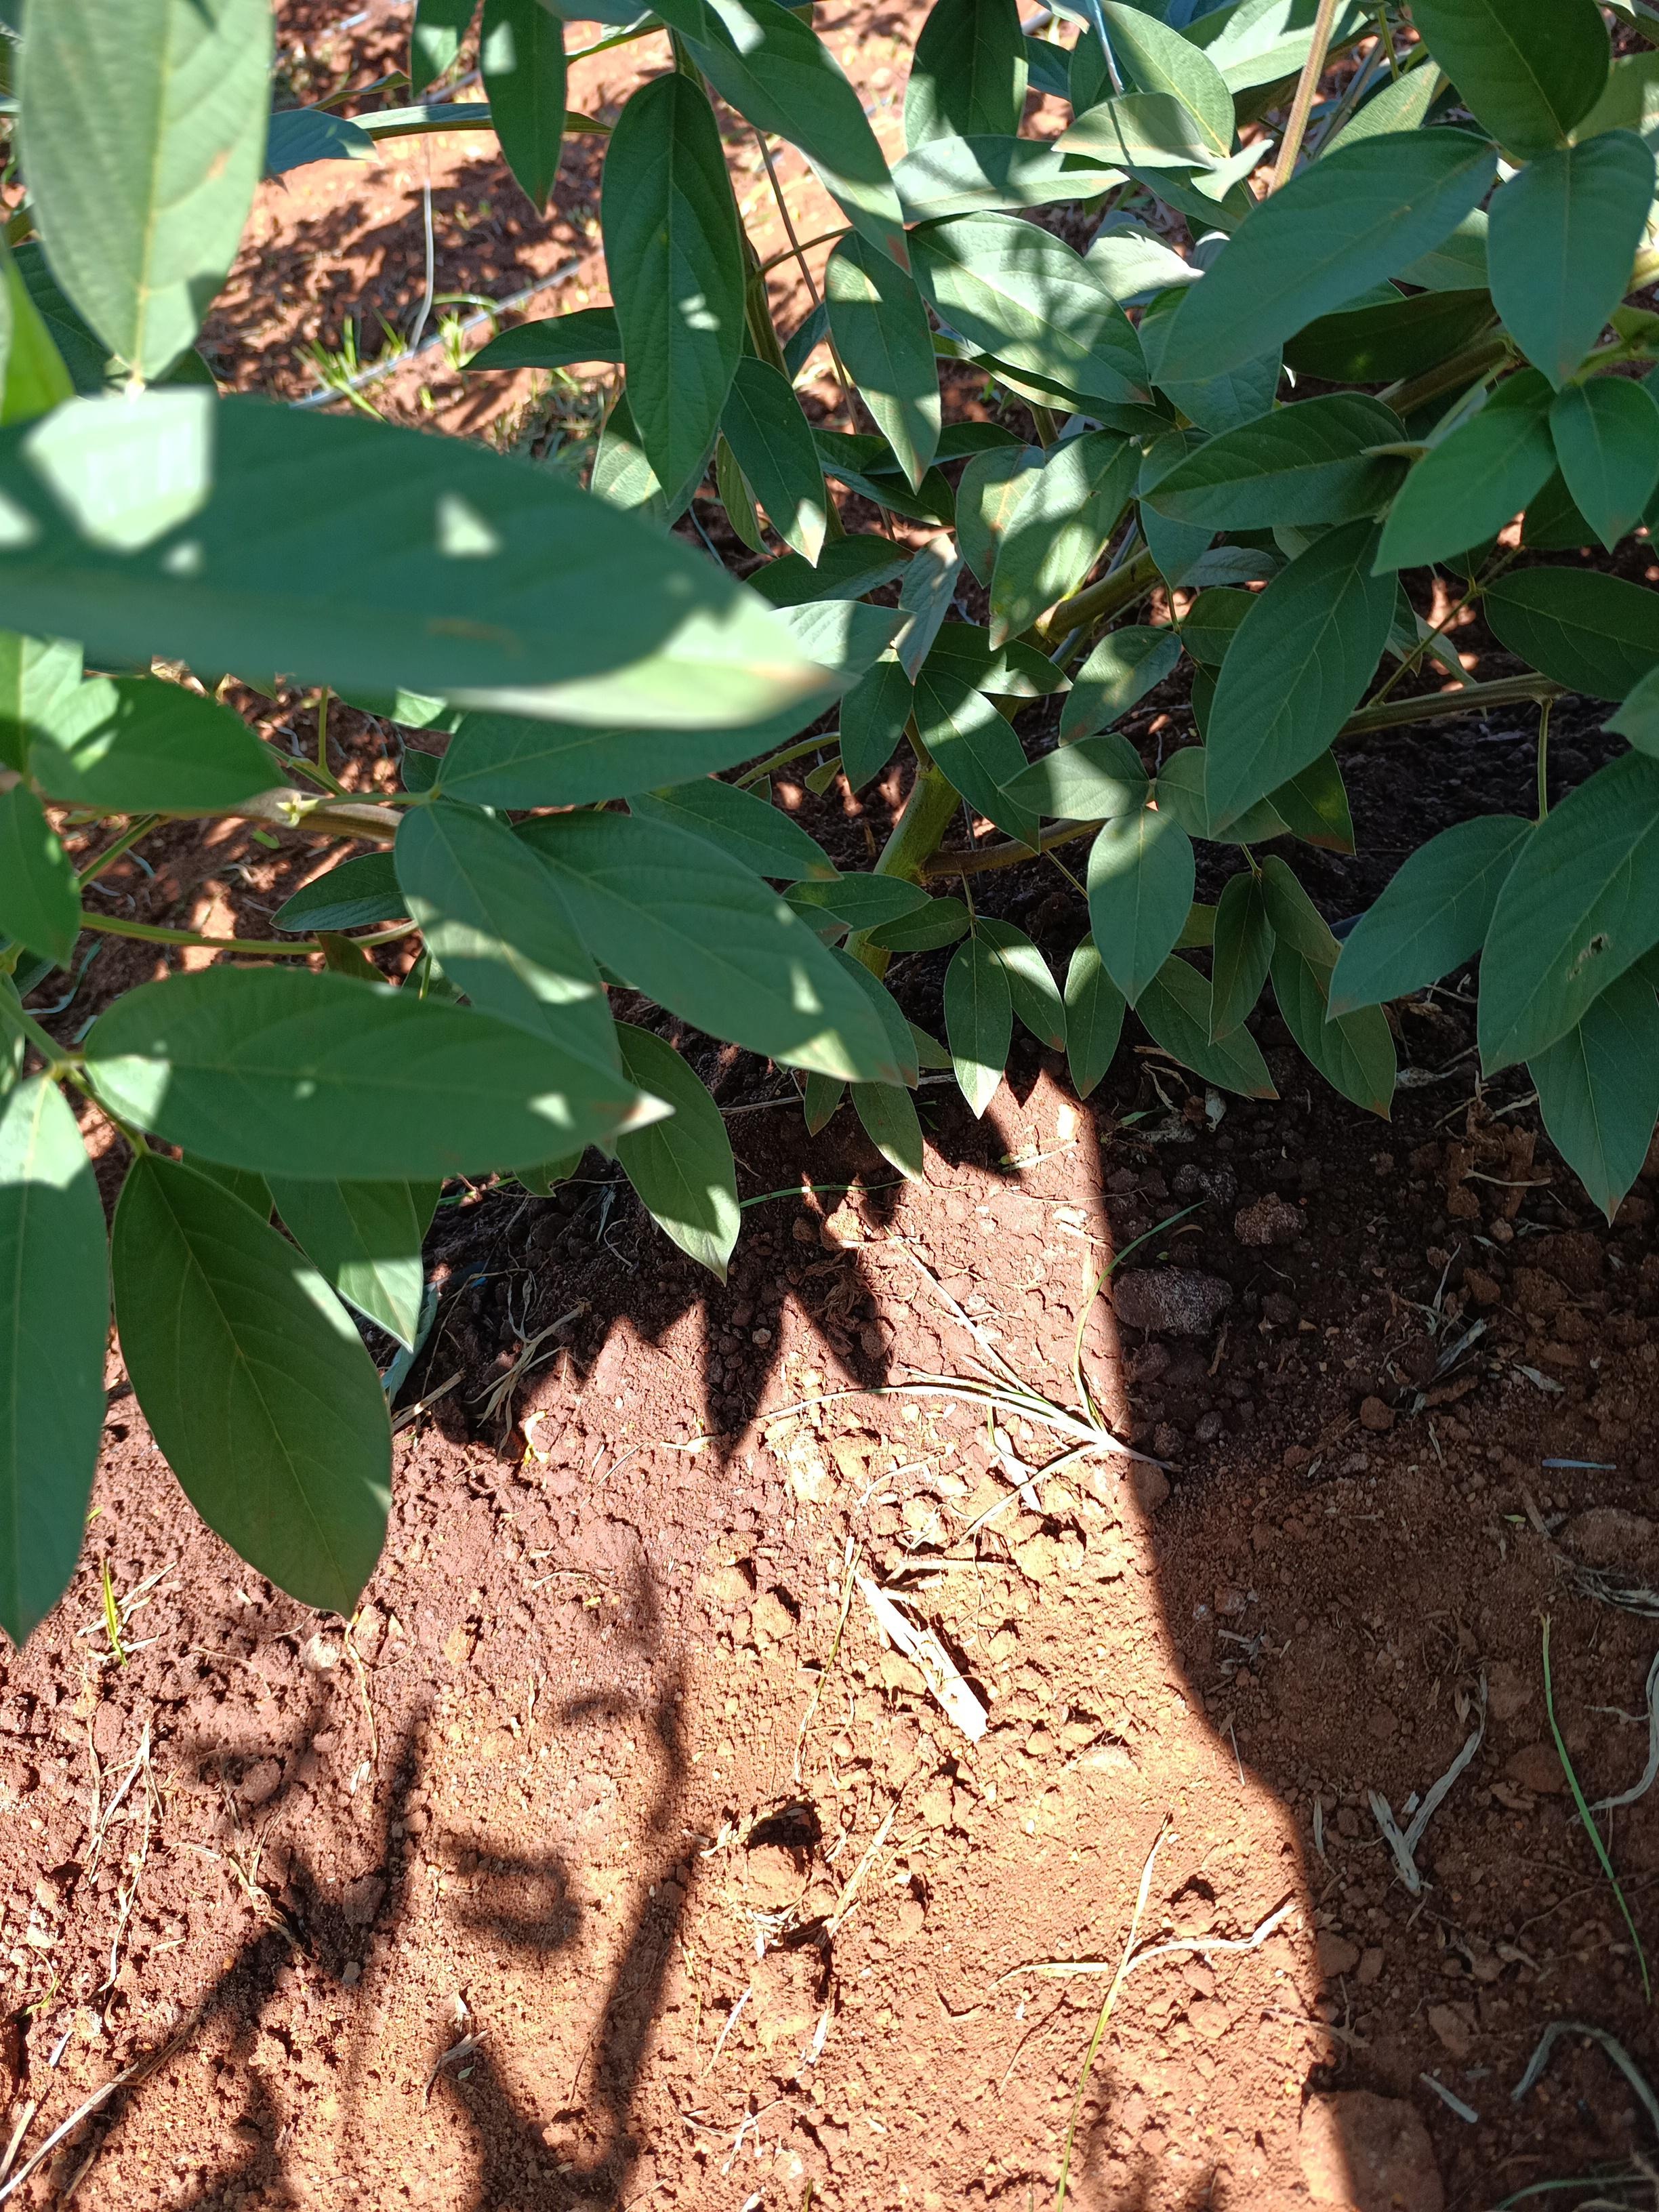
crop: pigeonpea
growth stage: flowering
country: Kenya
